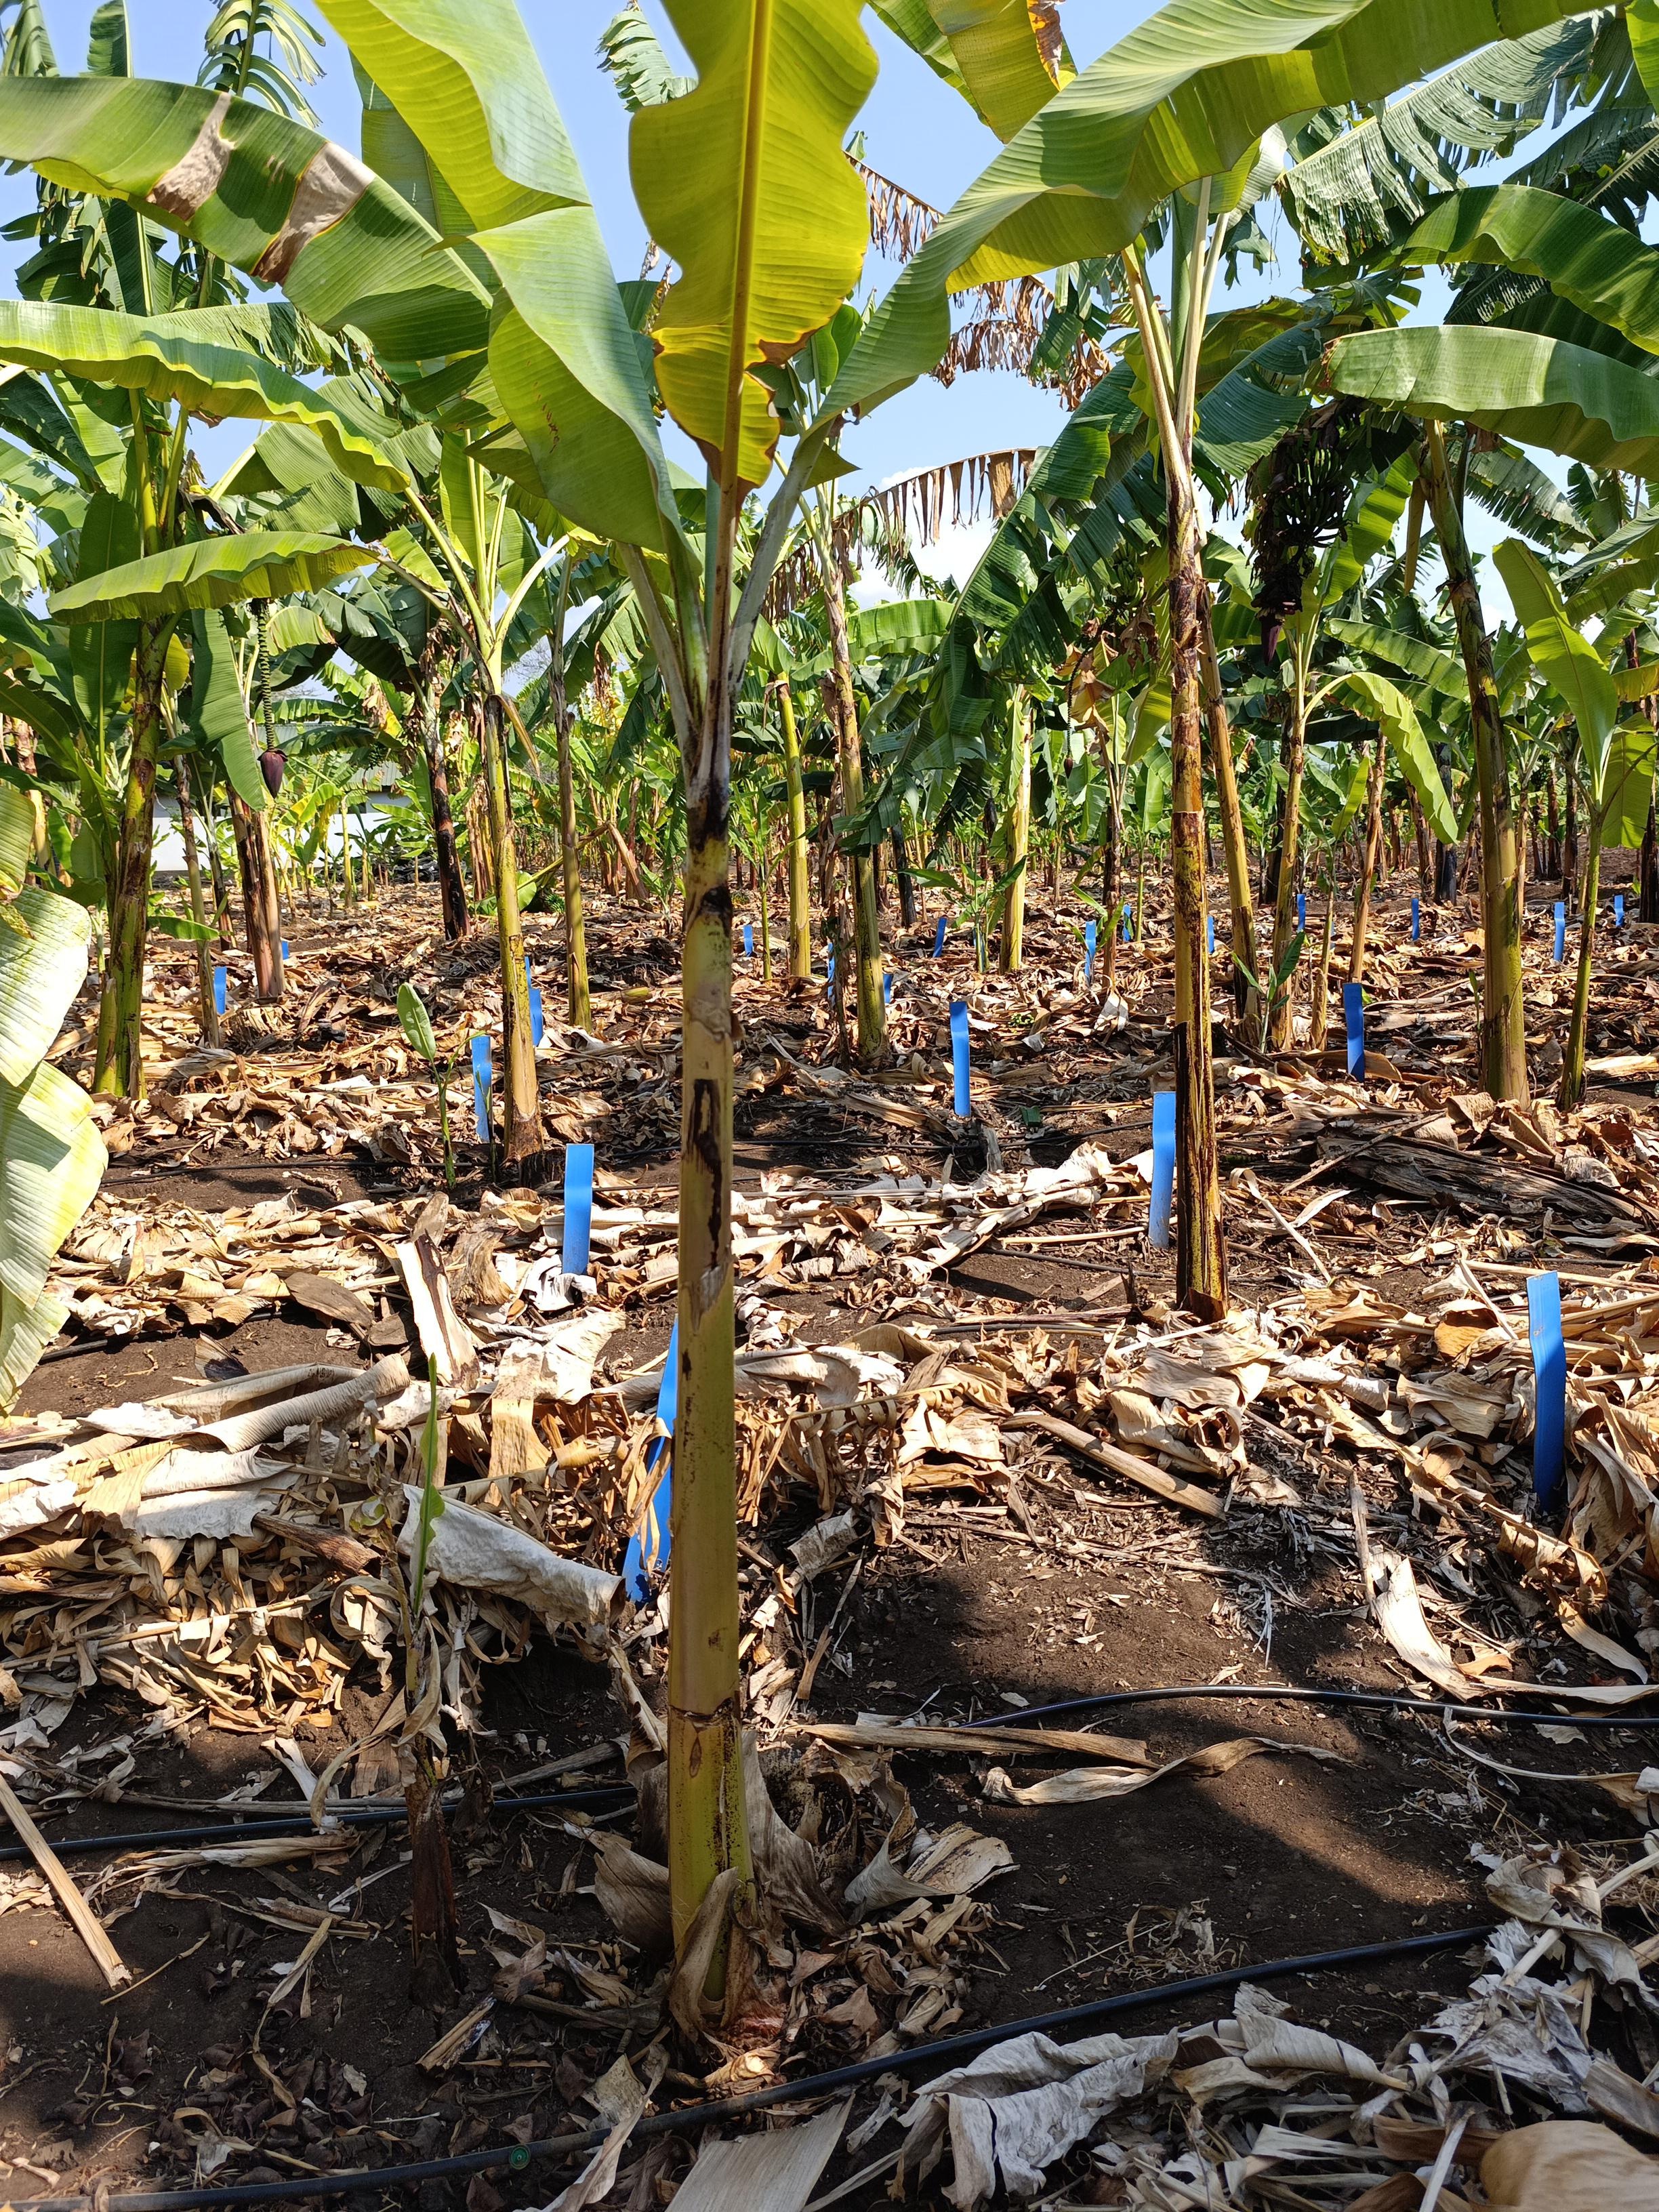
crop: banana
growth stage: vegetative
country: Tanzania
